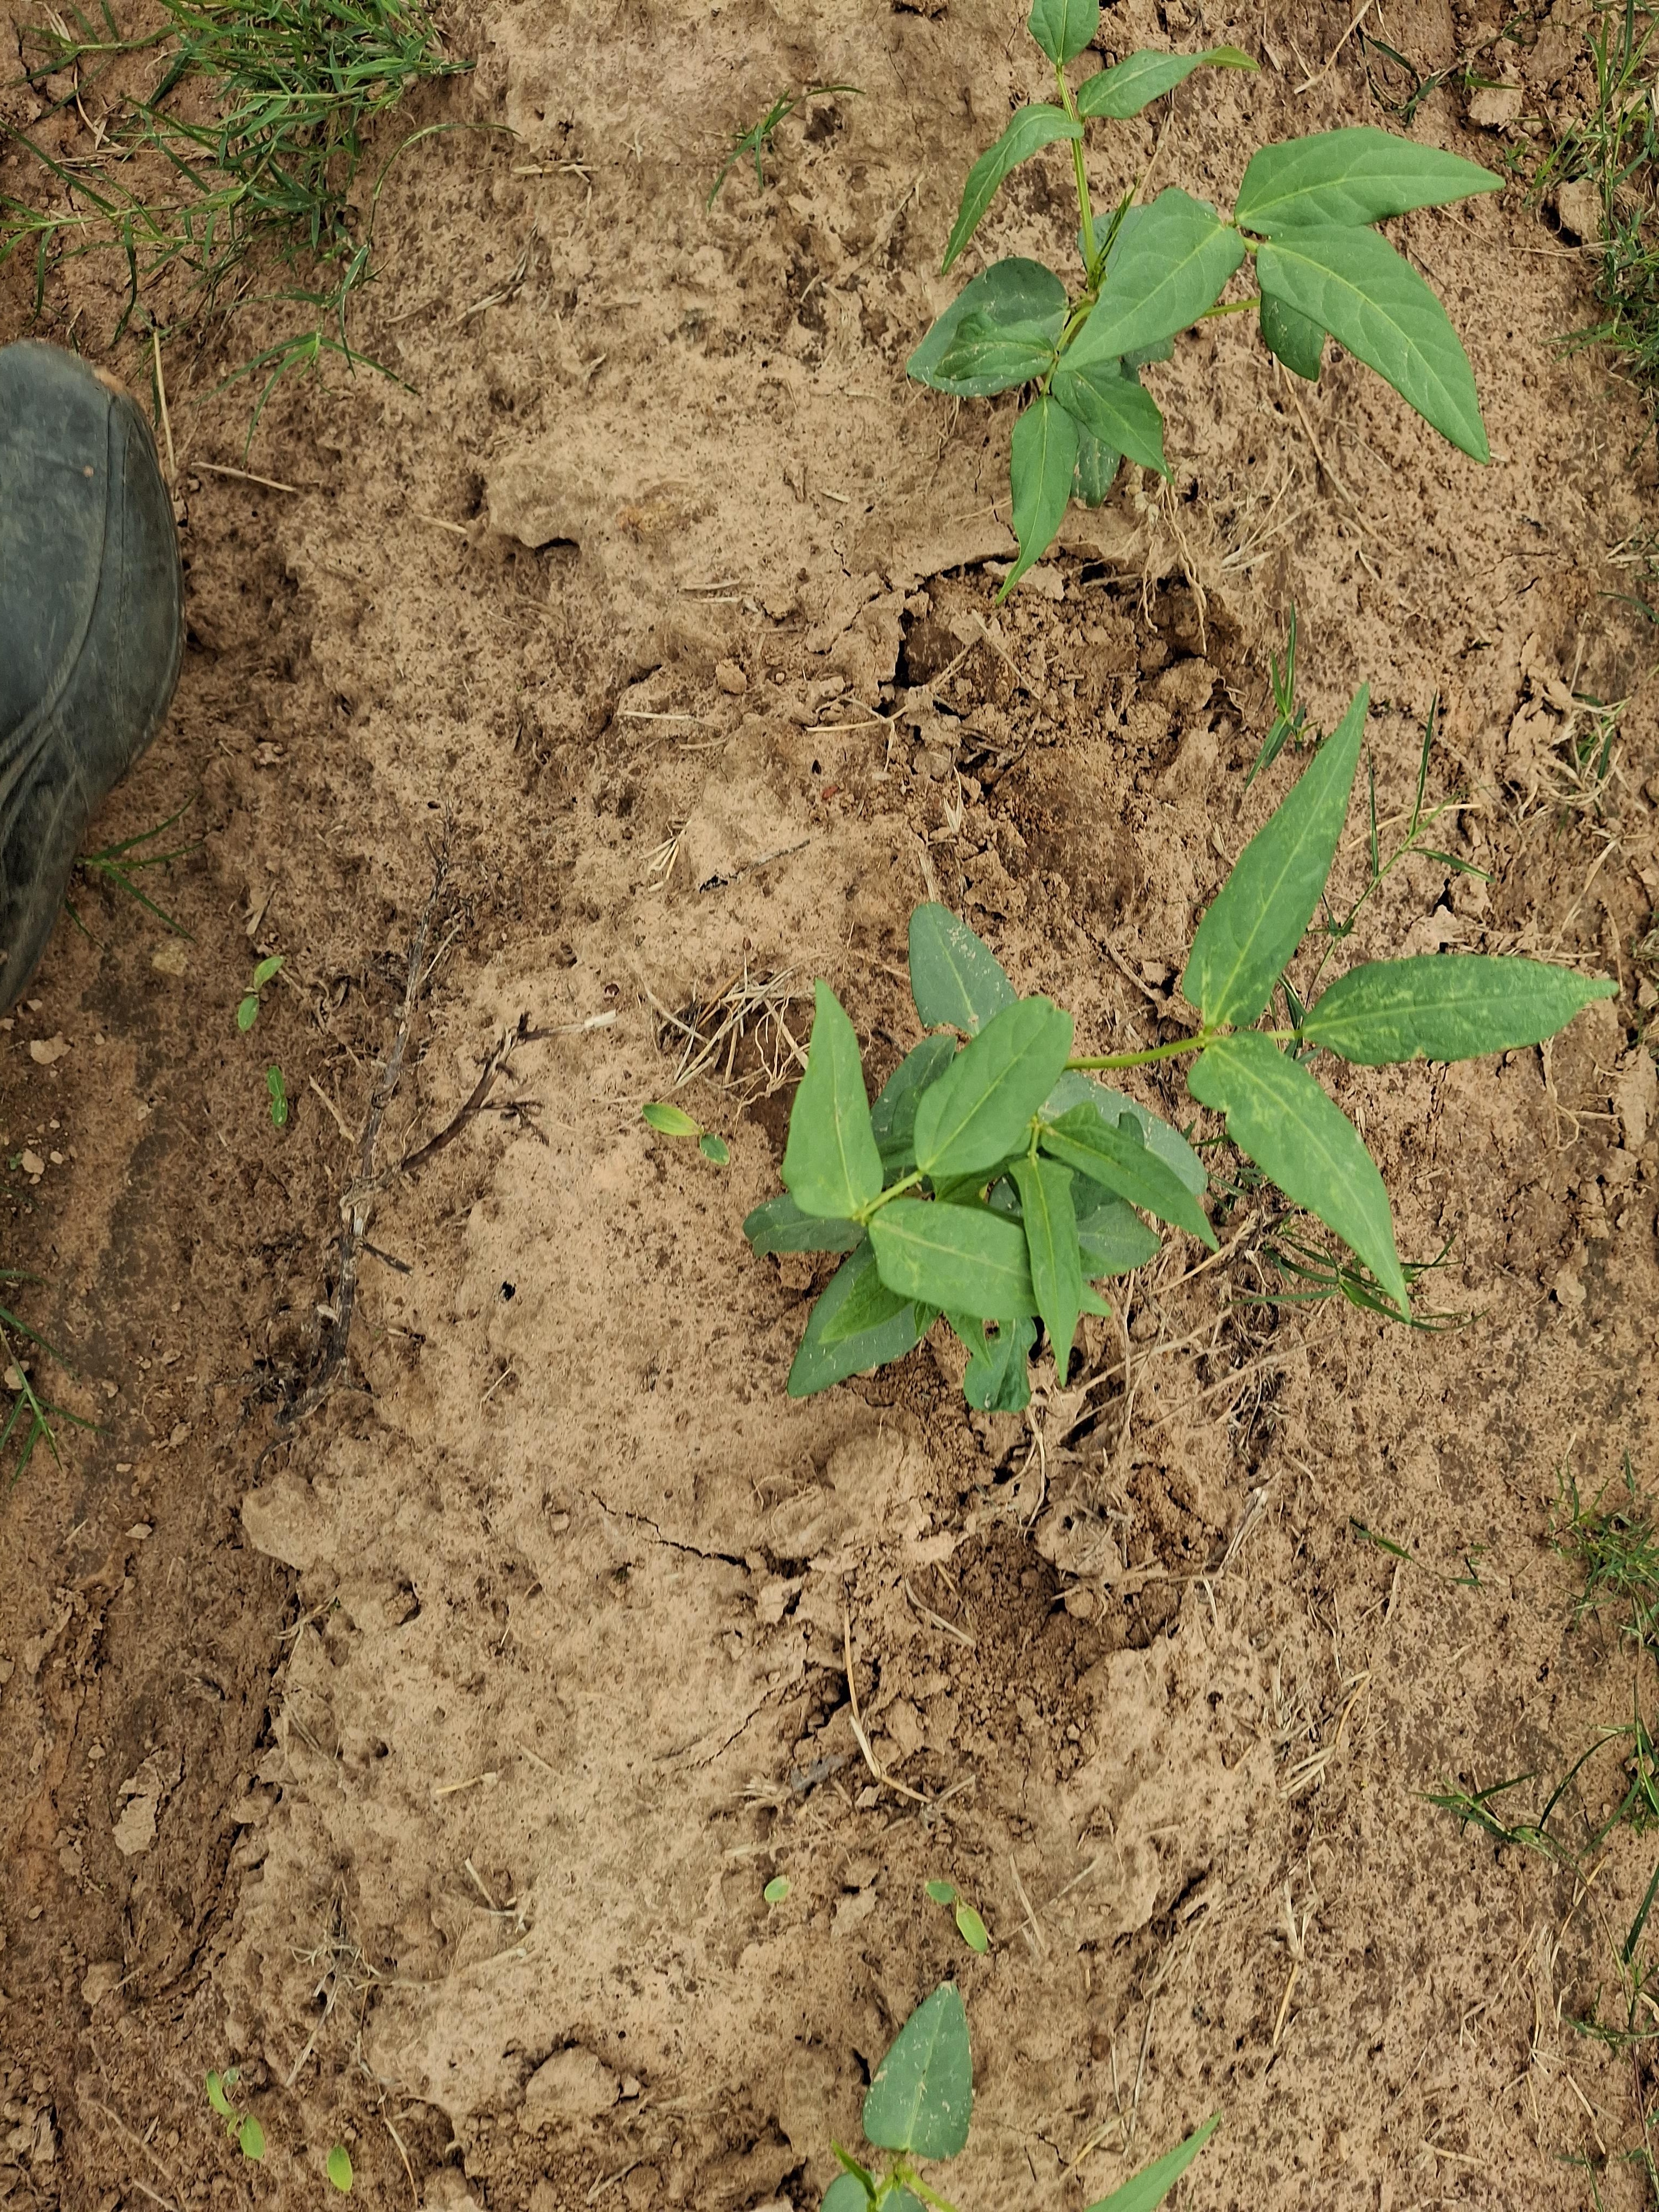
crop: cowpea
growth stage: emergence
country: Nigeria
